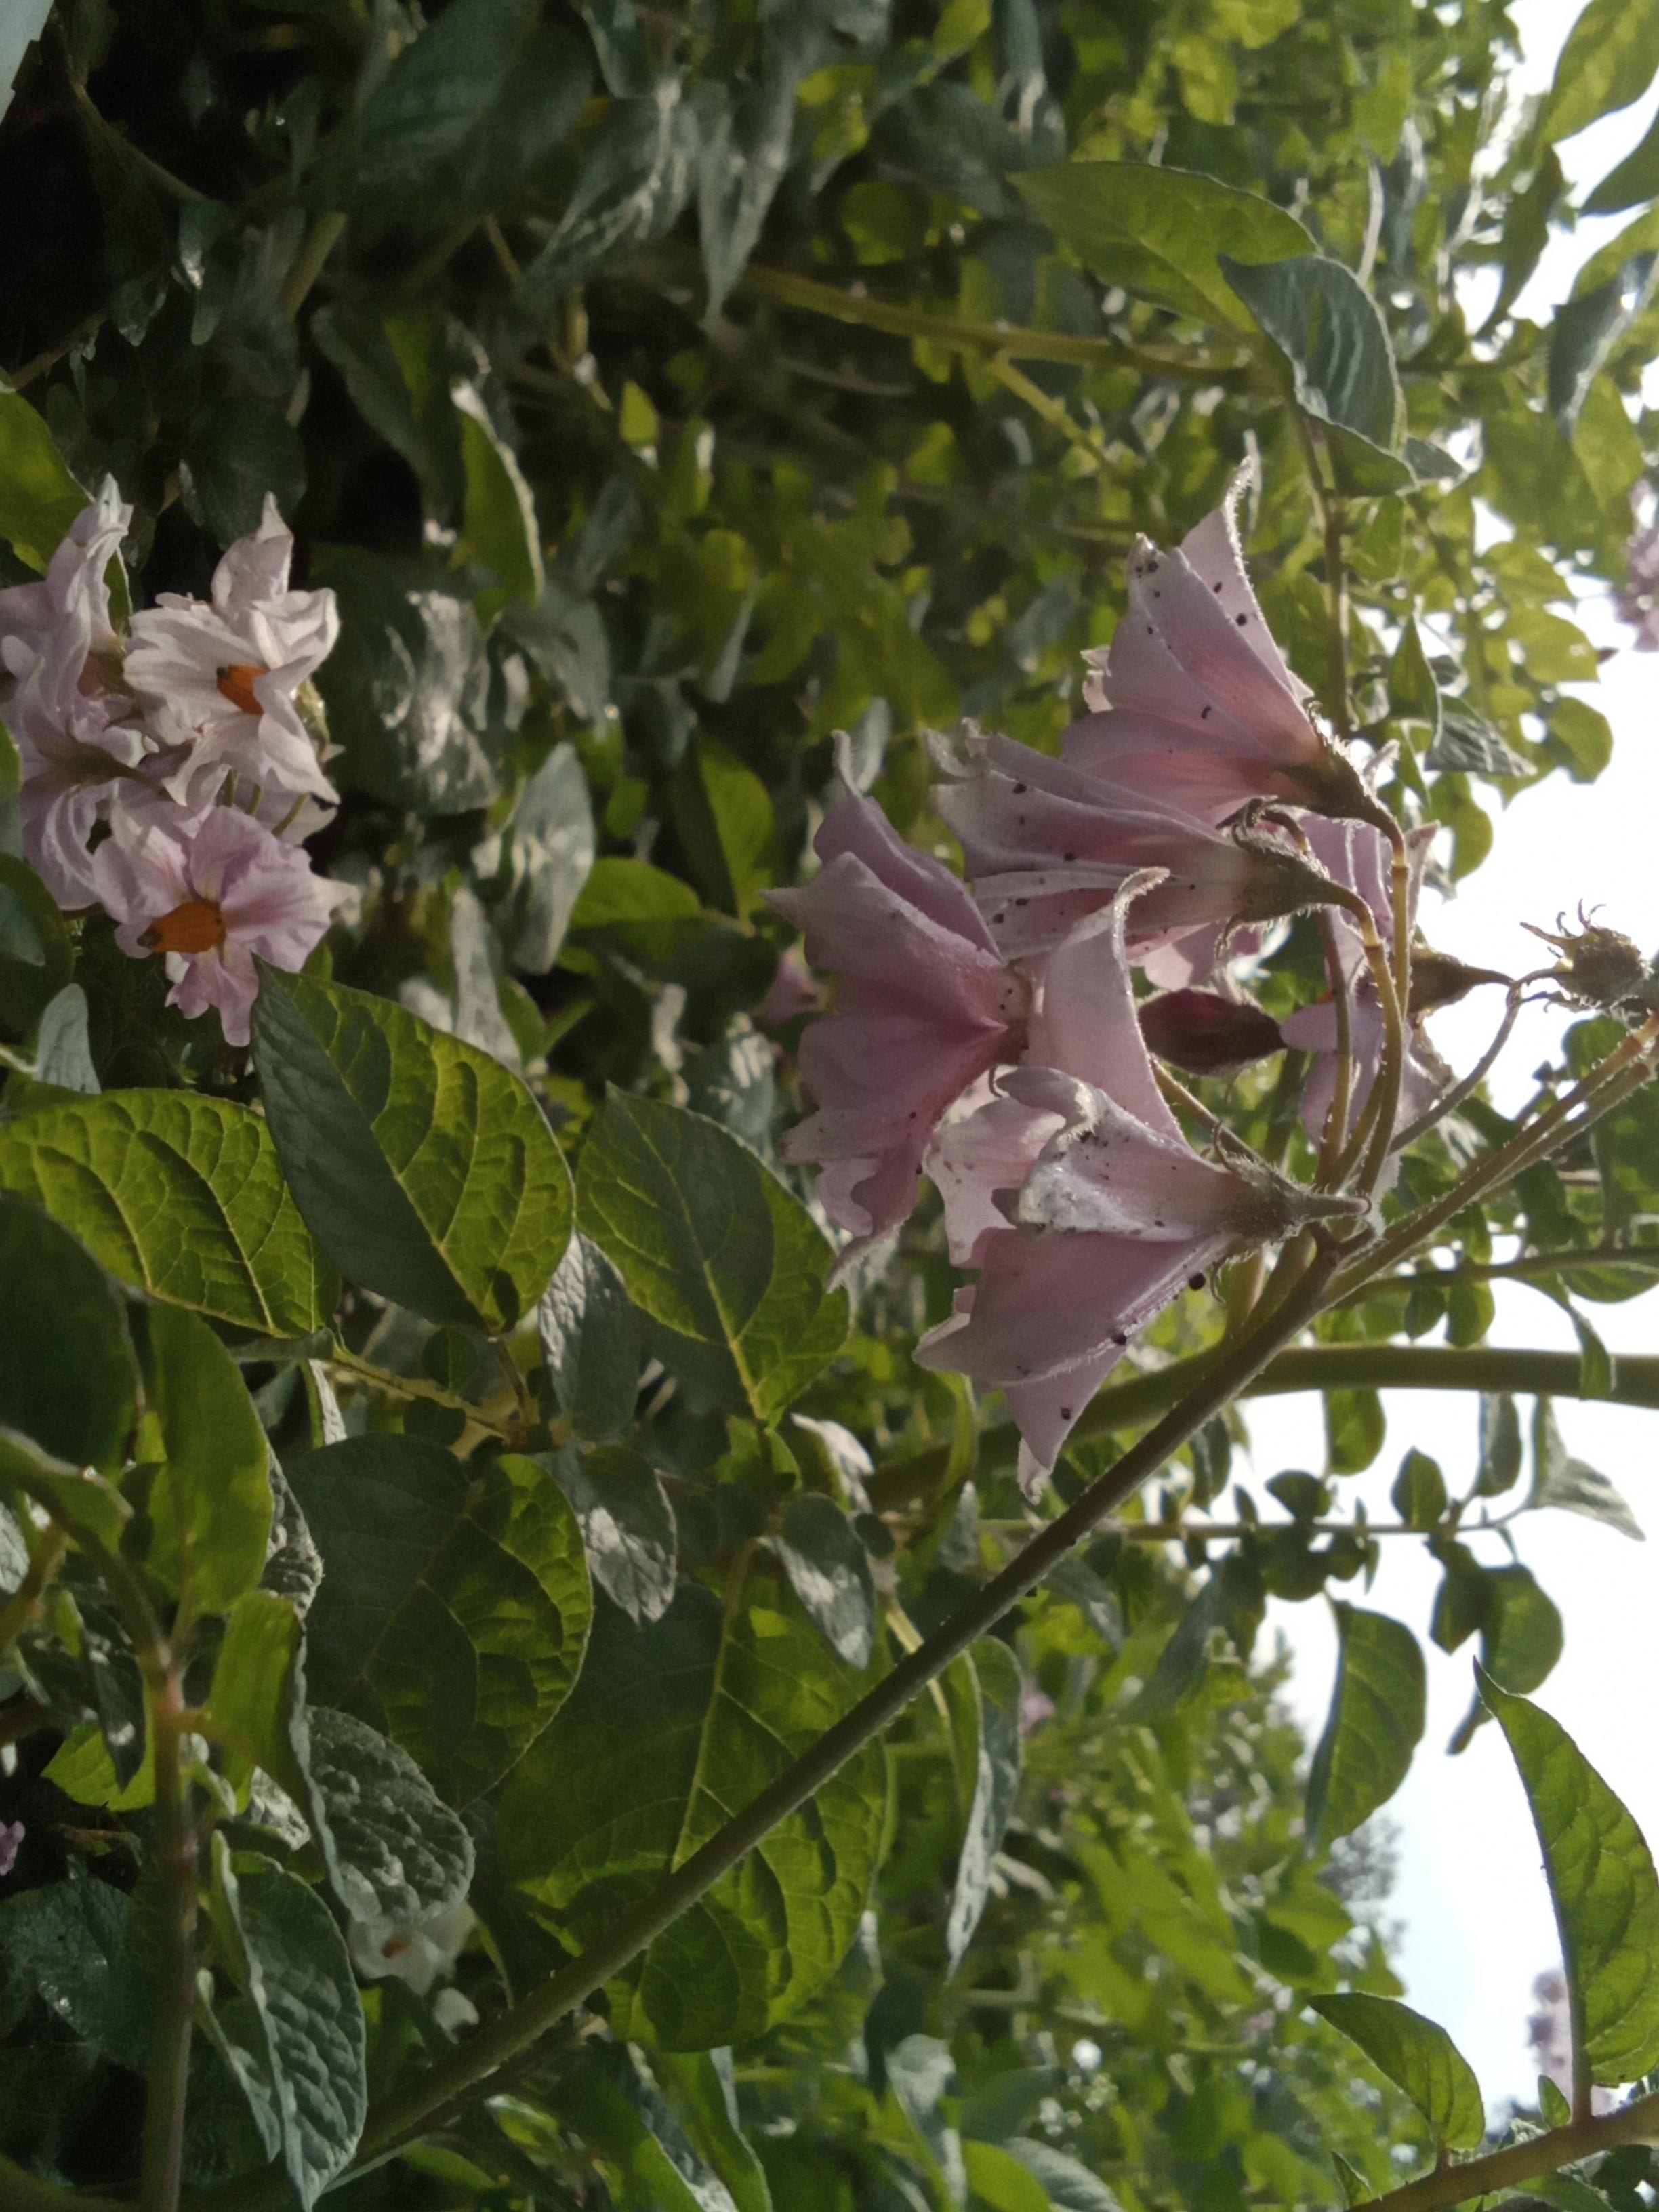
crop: potato
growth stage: flowering
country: Kenya
